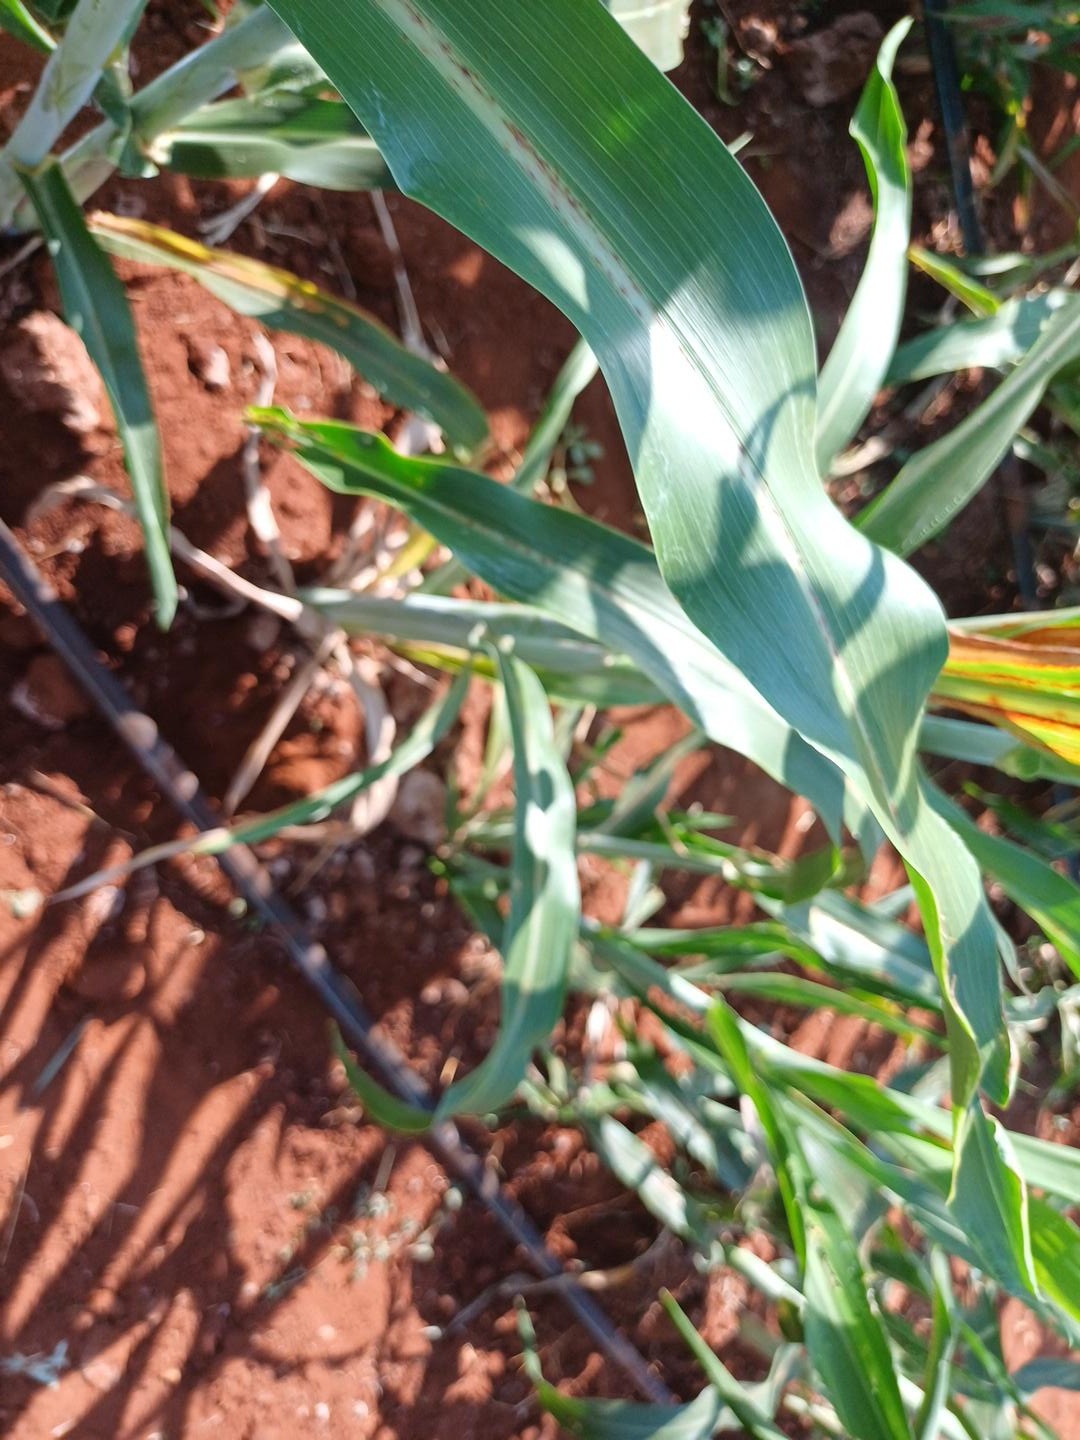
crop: sorghum
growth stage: heading tuber
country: Kenya
